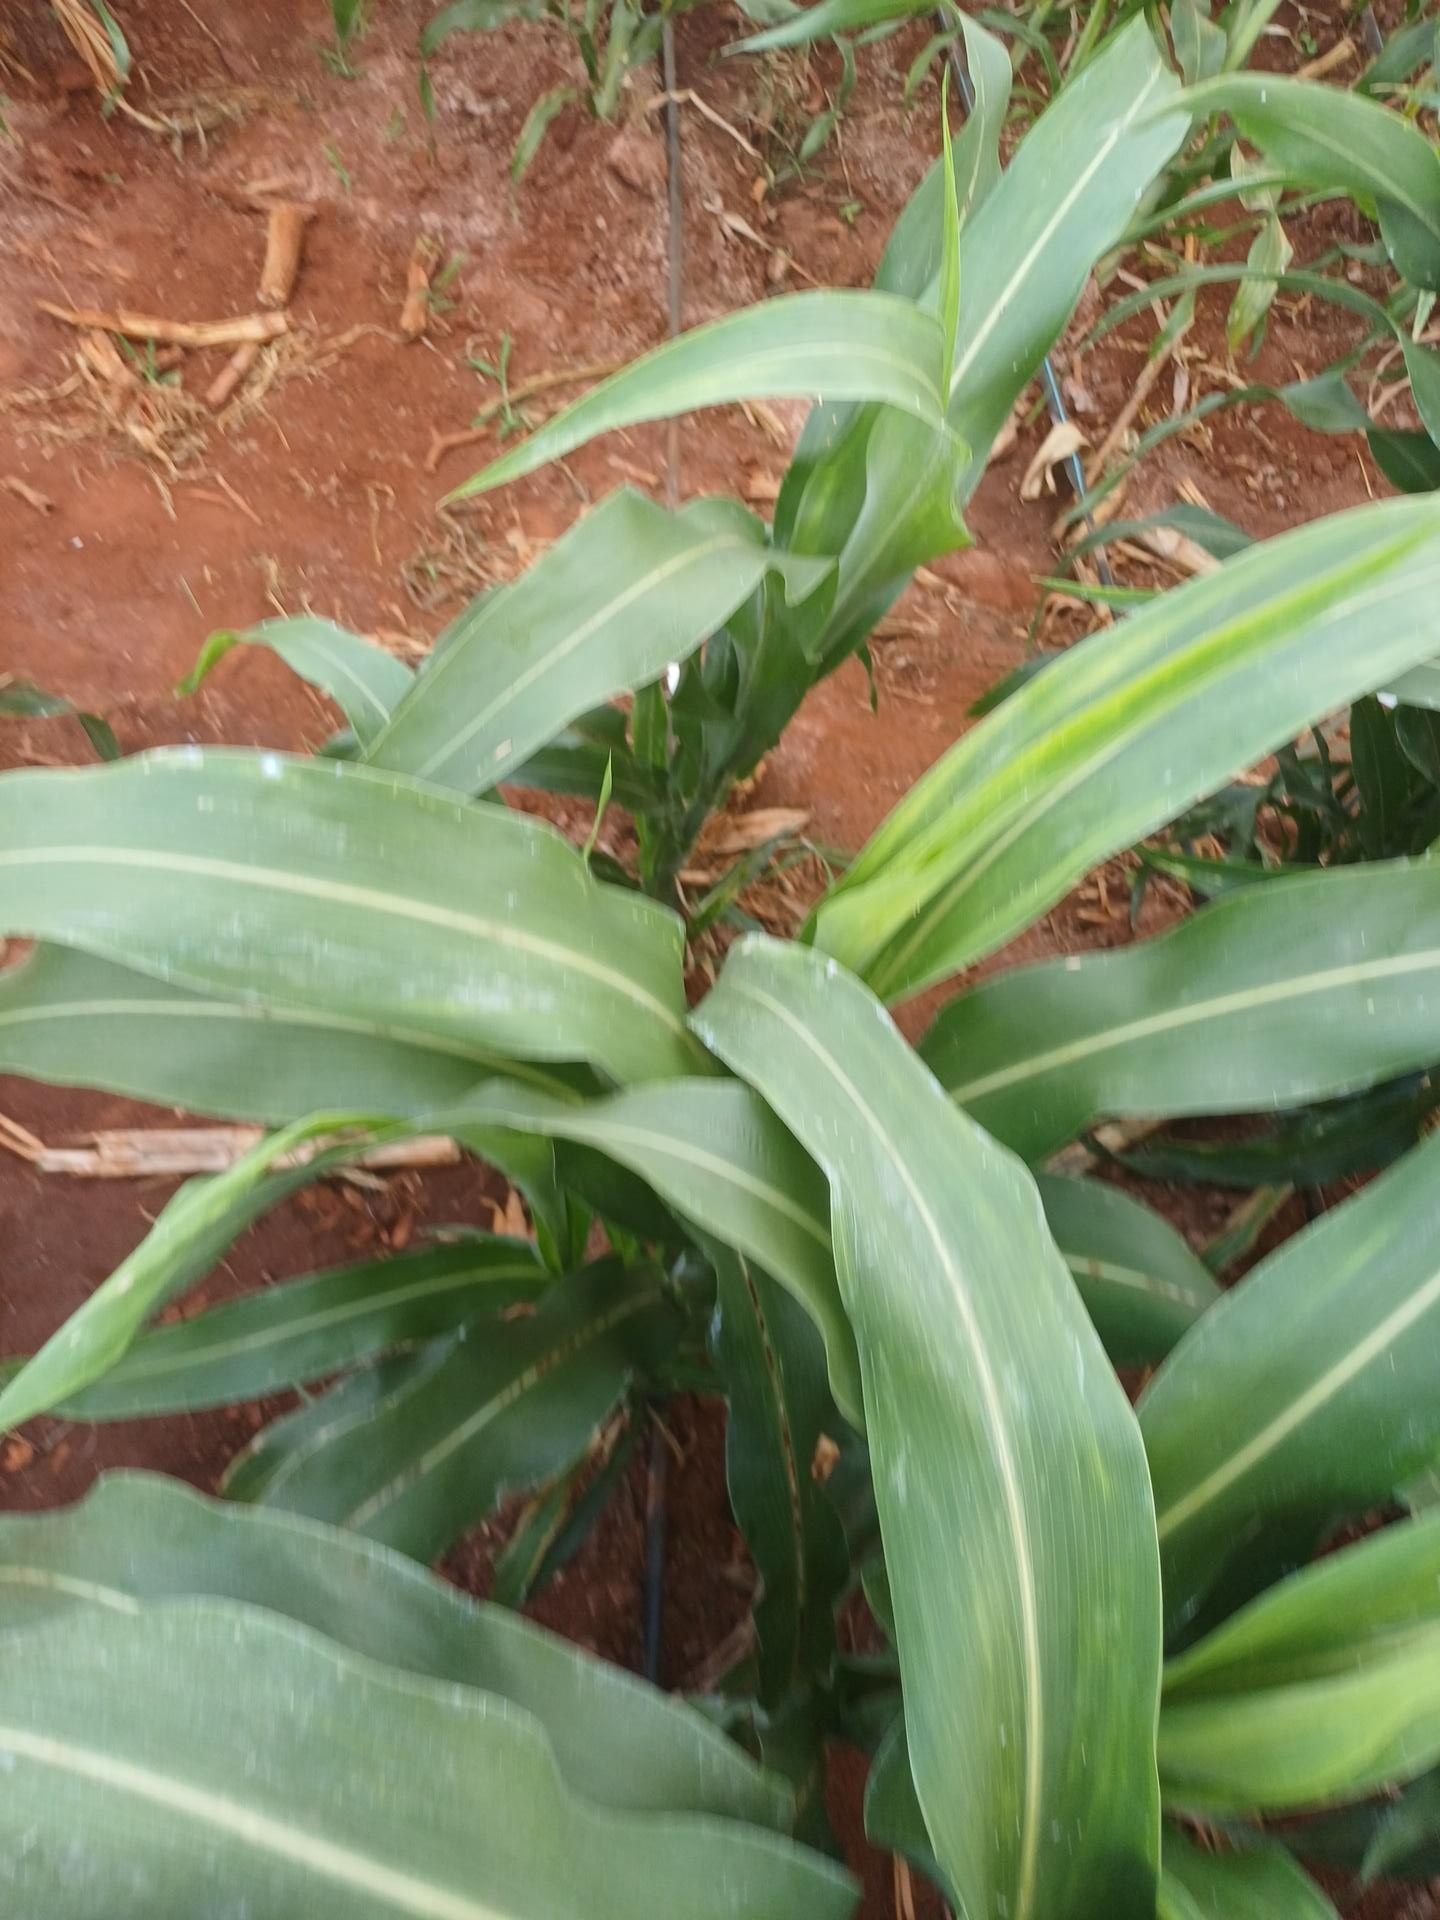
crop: sorghum
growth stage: vegetative
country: Kenya
